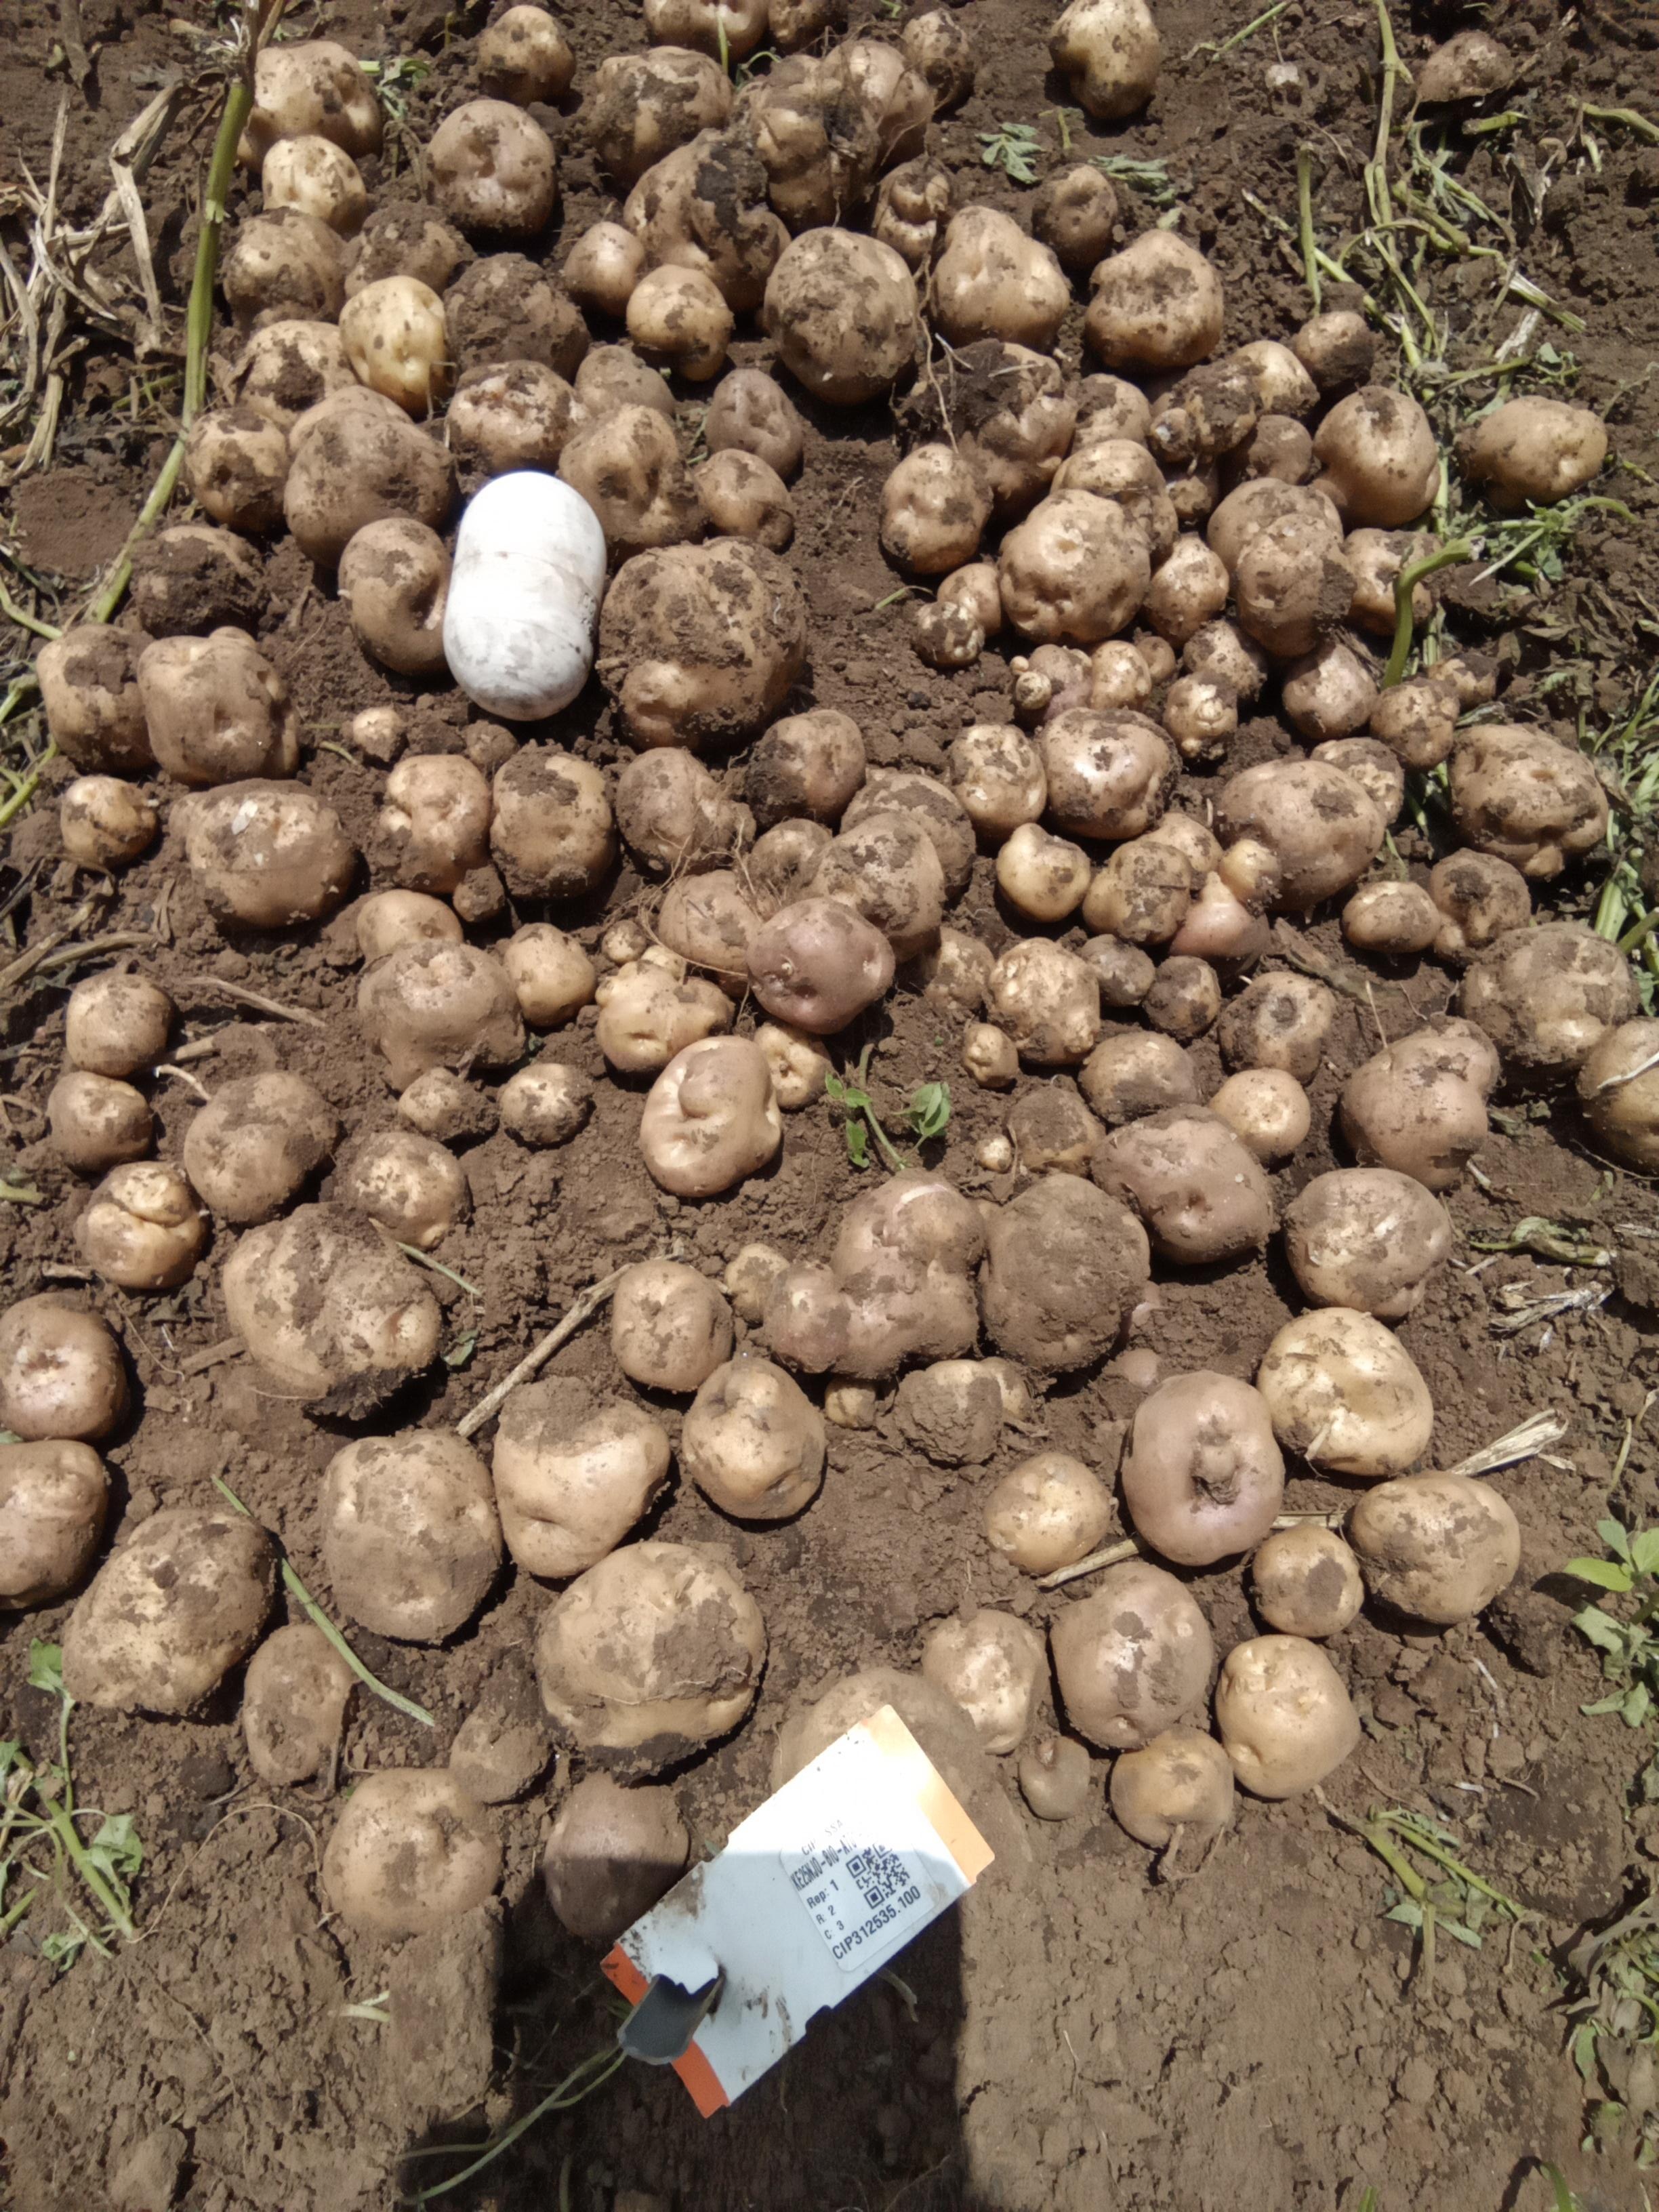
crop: potato
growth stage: harvest
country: Kenya
